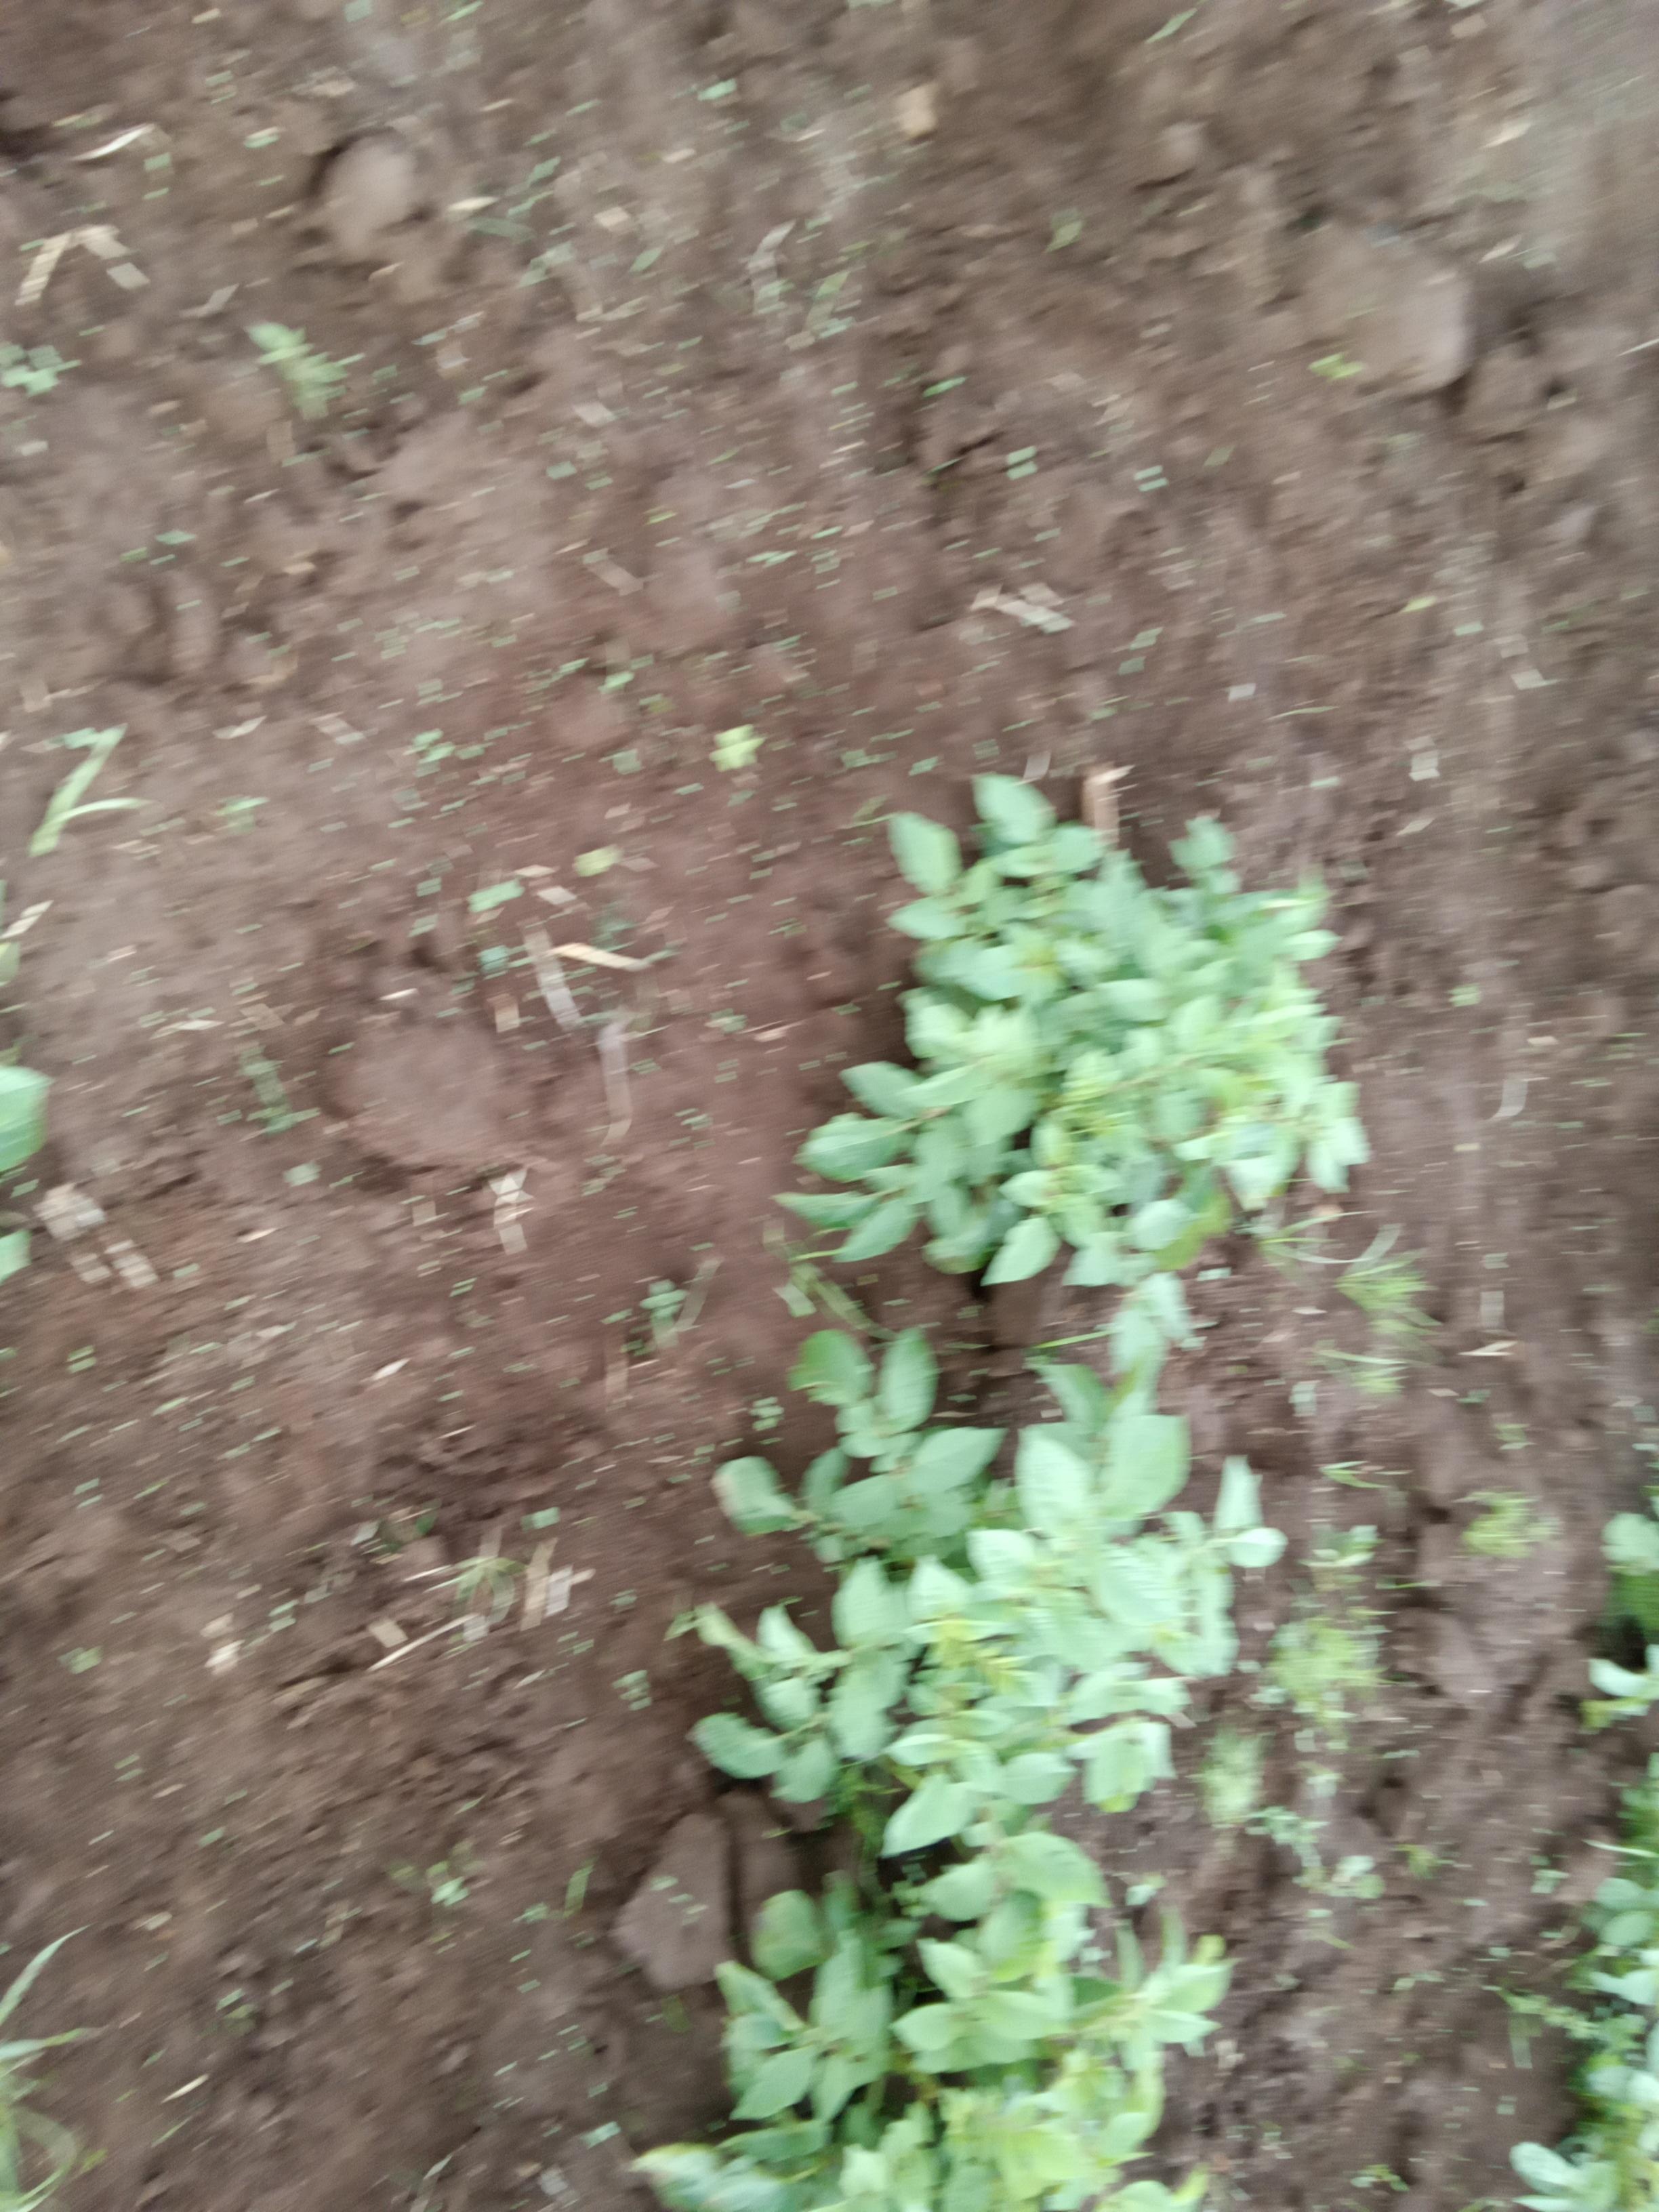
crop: potato
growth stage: emergence
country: Kenya
